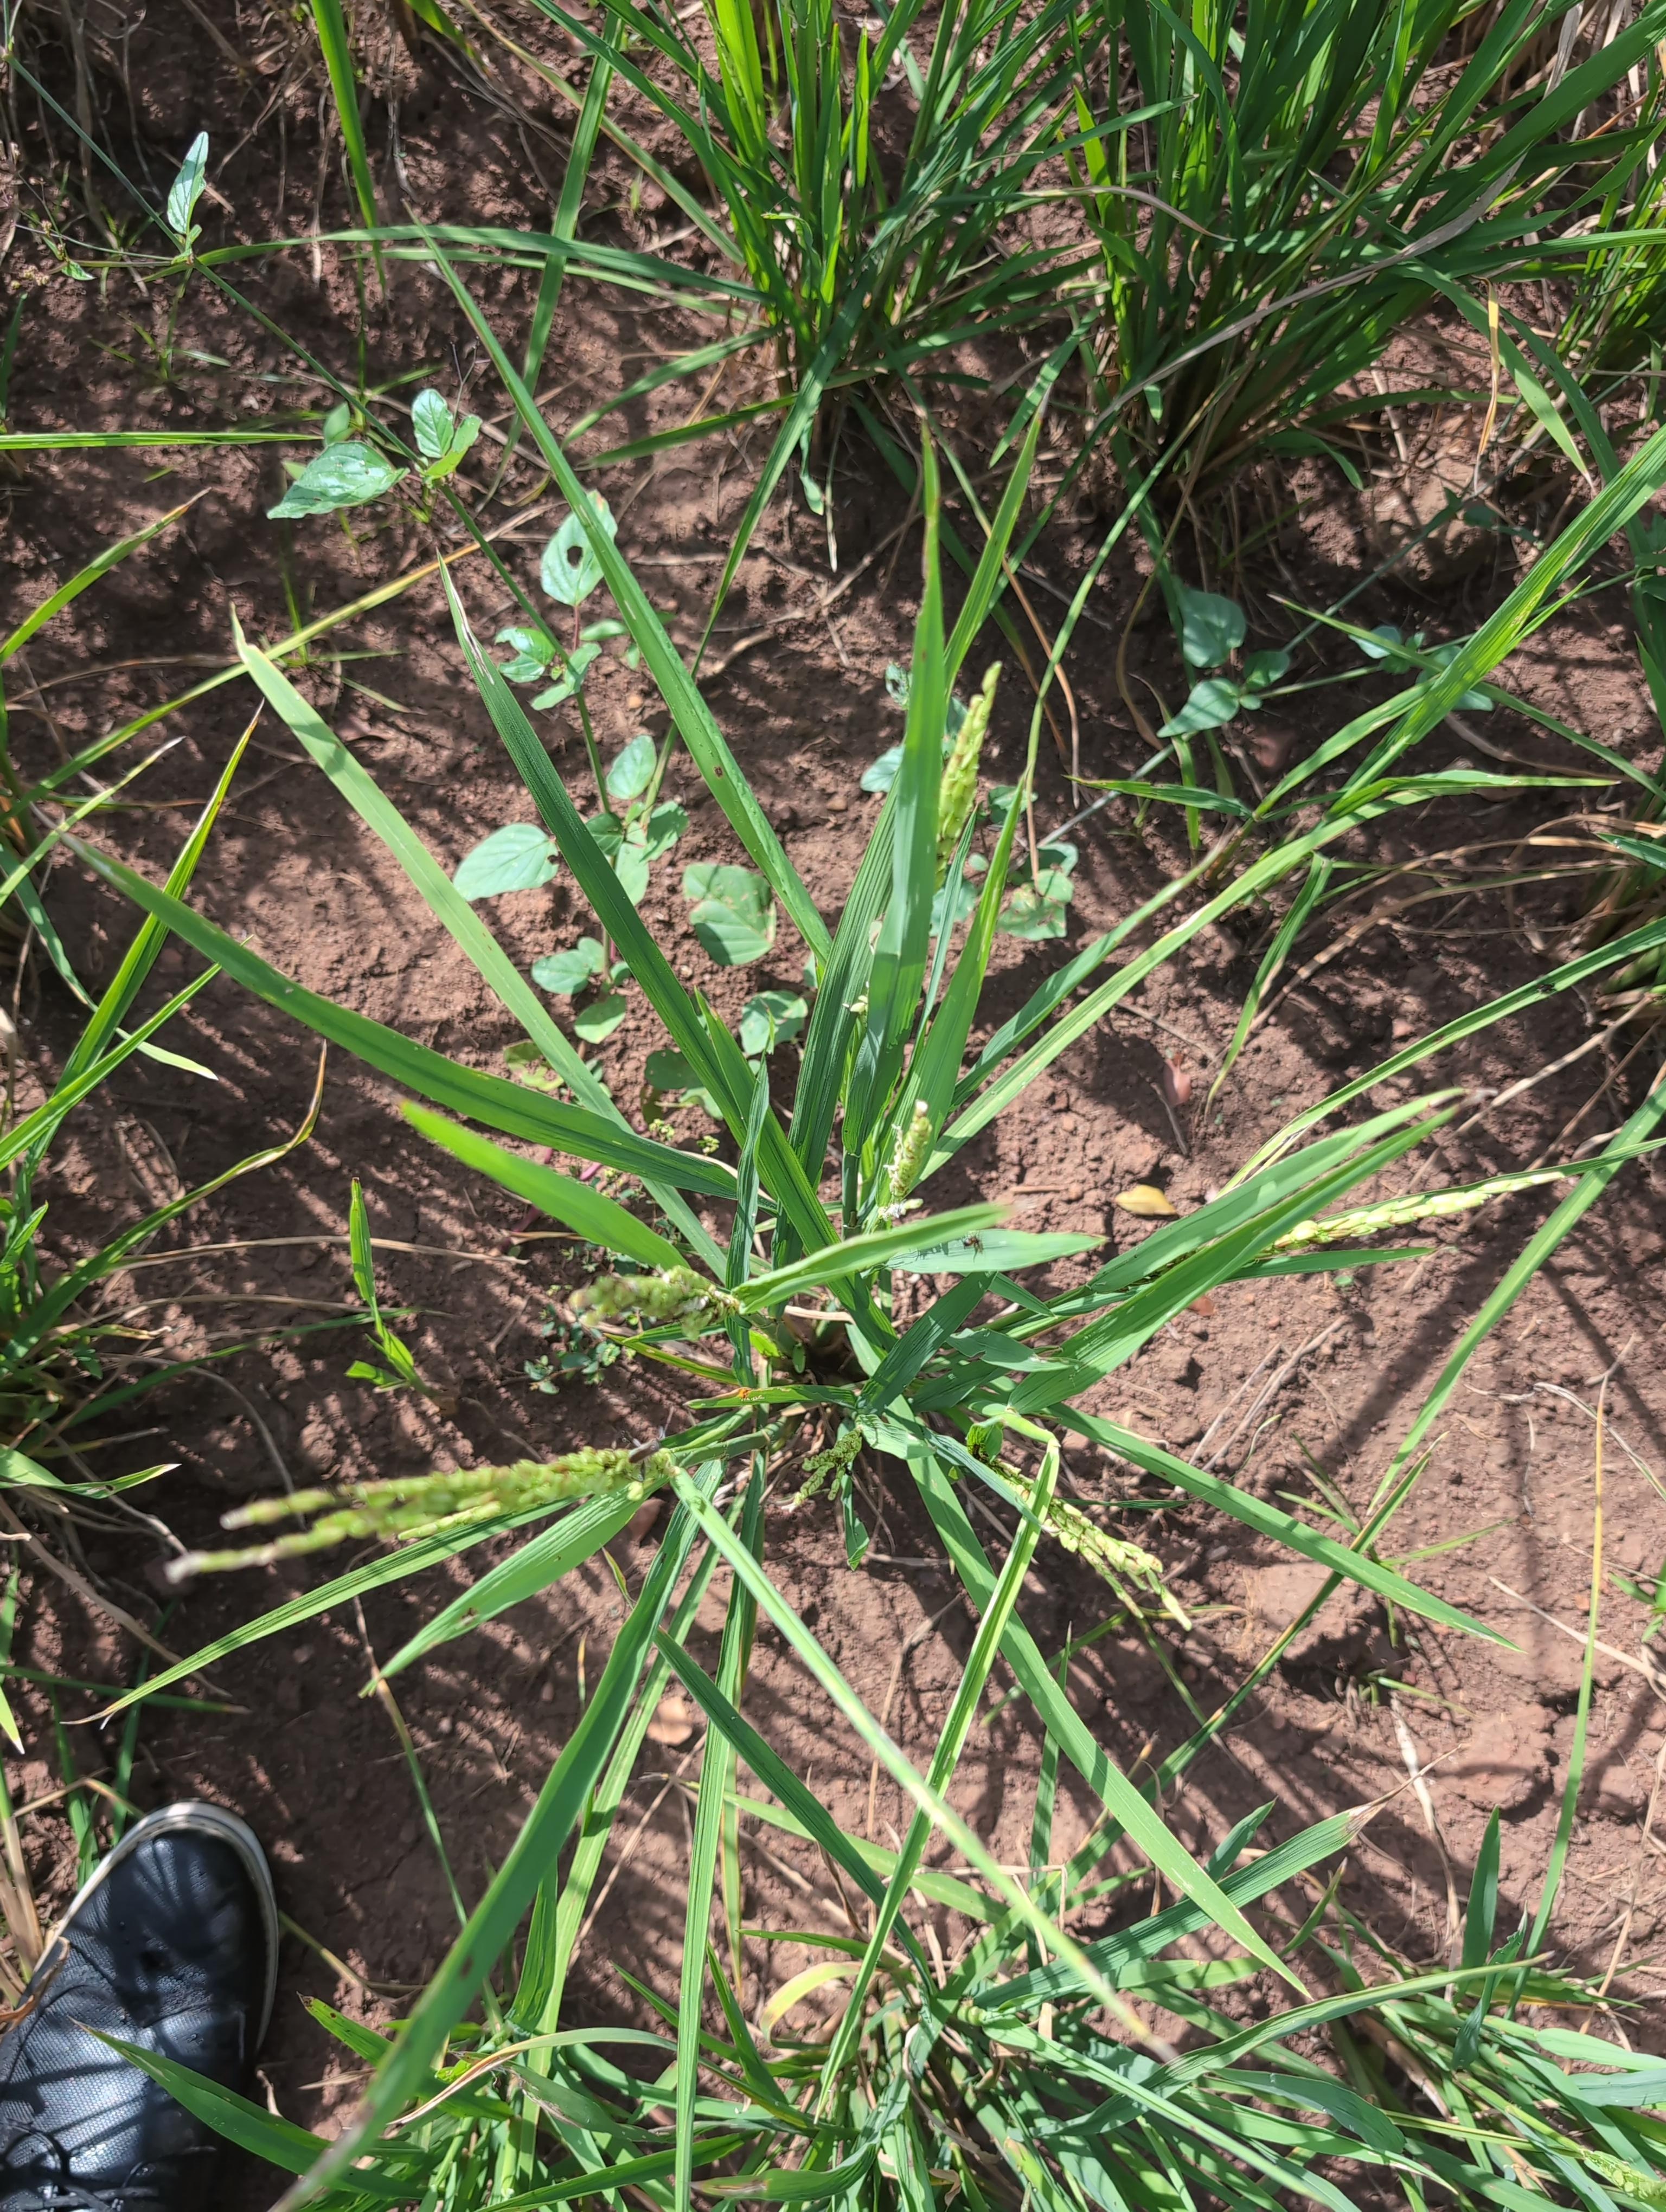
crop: rice
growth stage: flowering
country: Côte d'Ivoire
